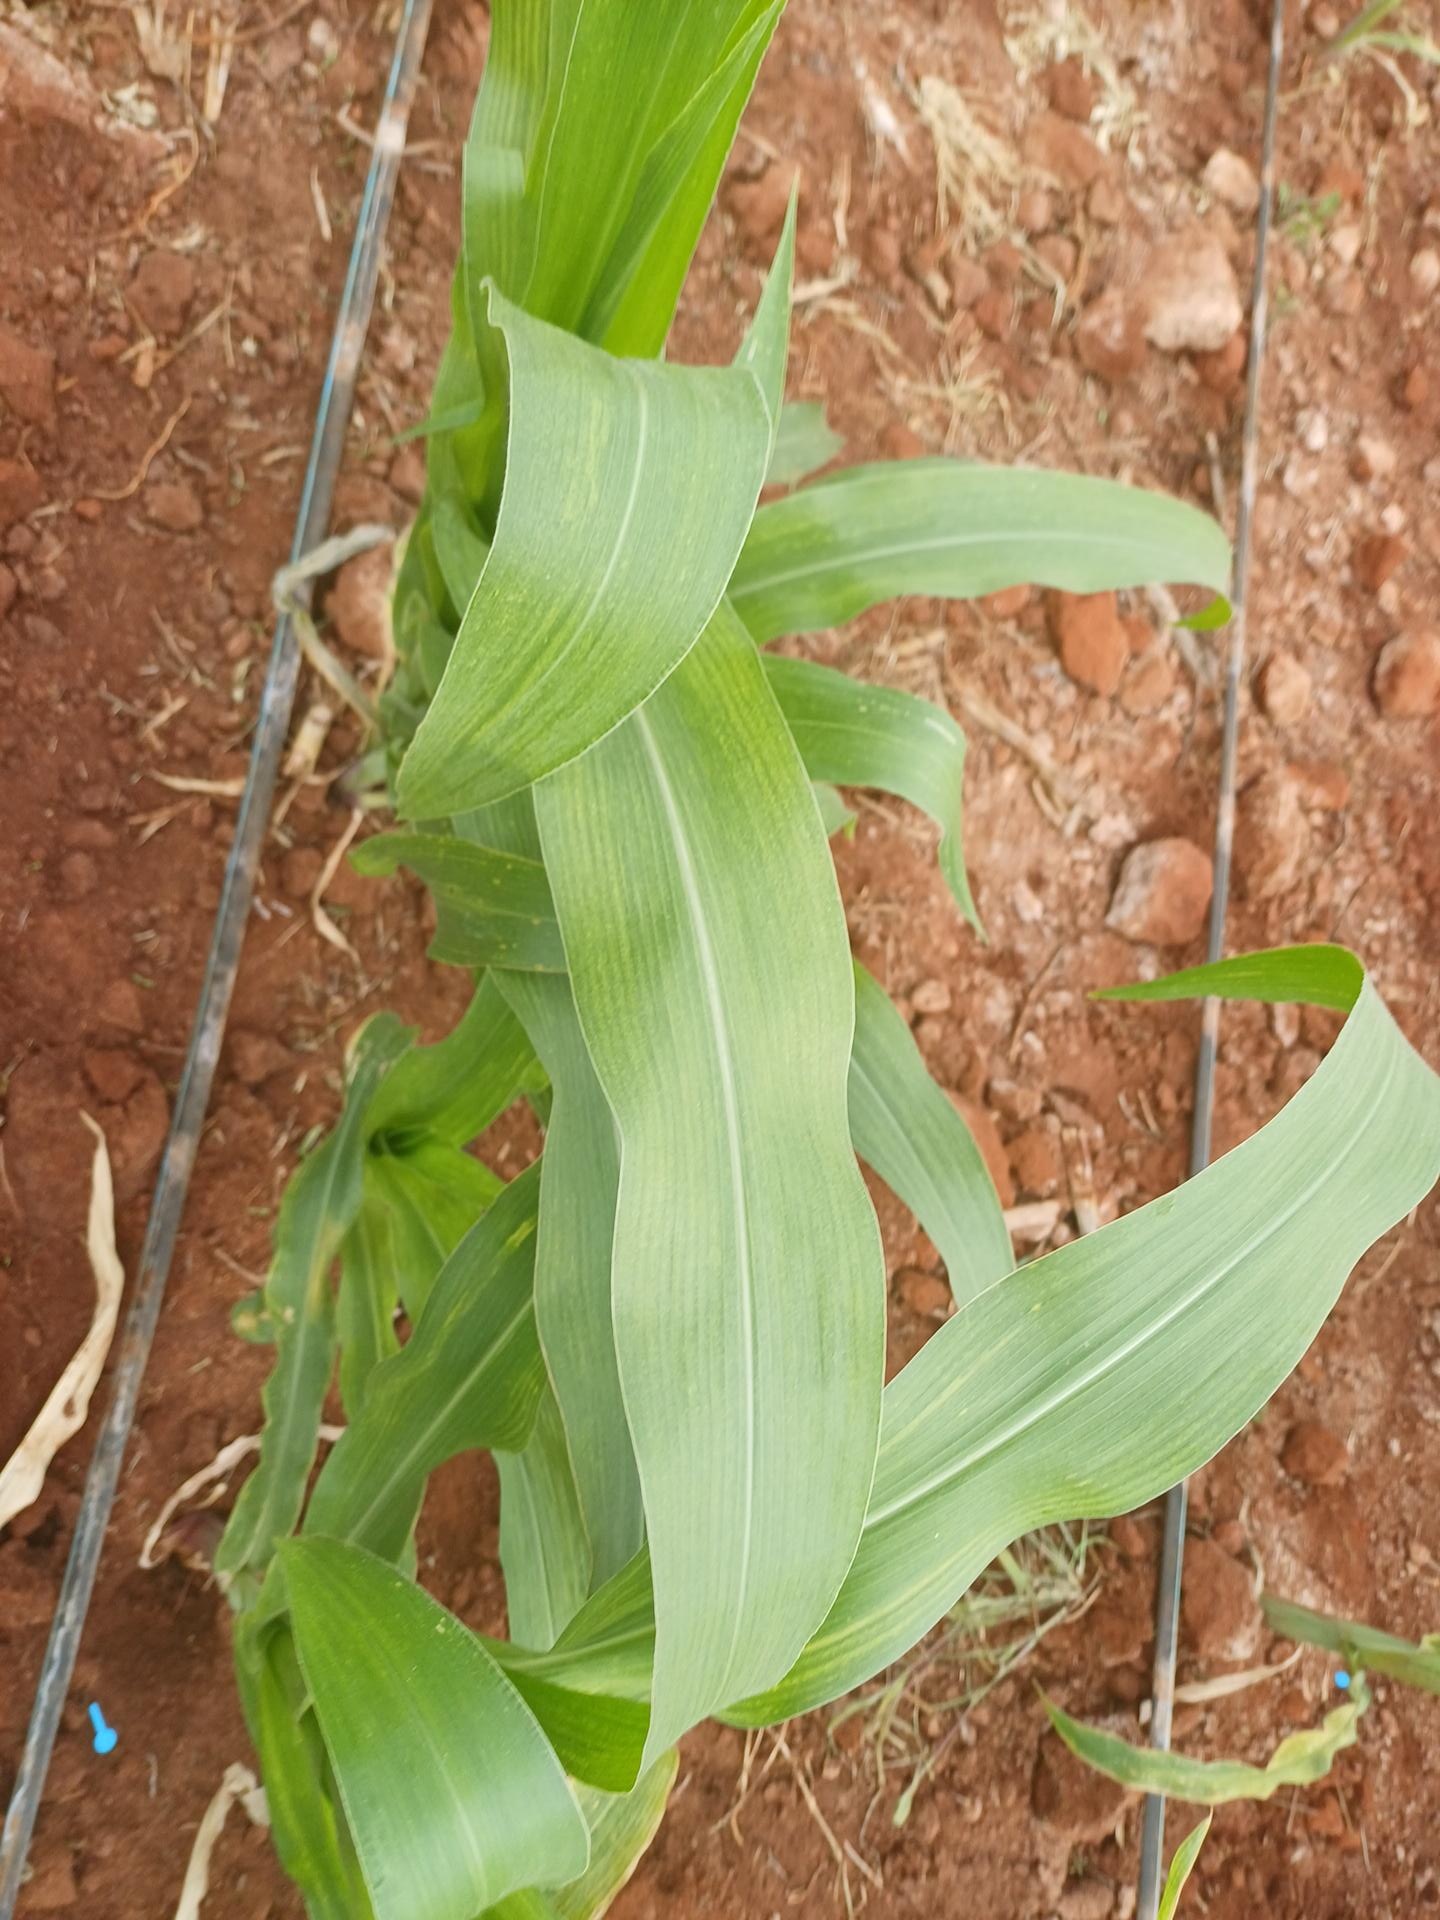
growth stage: vegetative
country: Kenya
